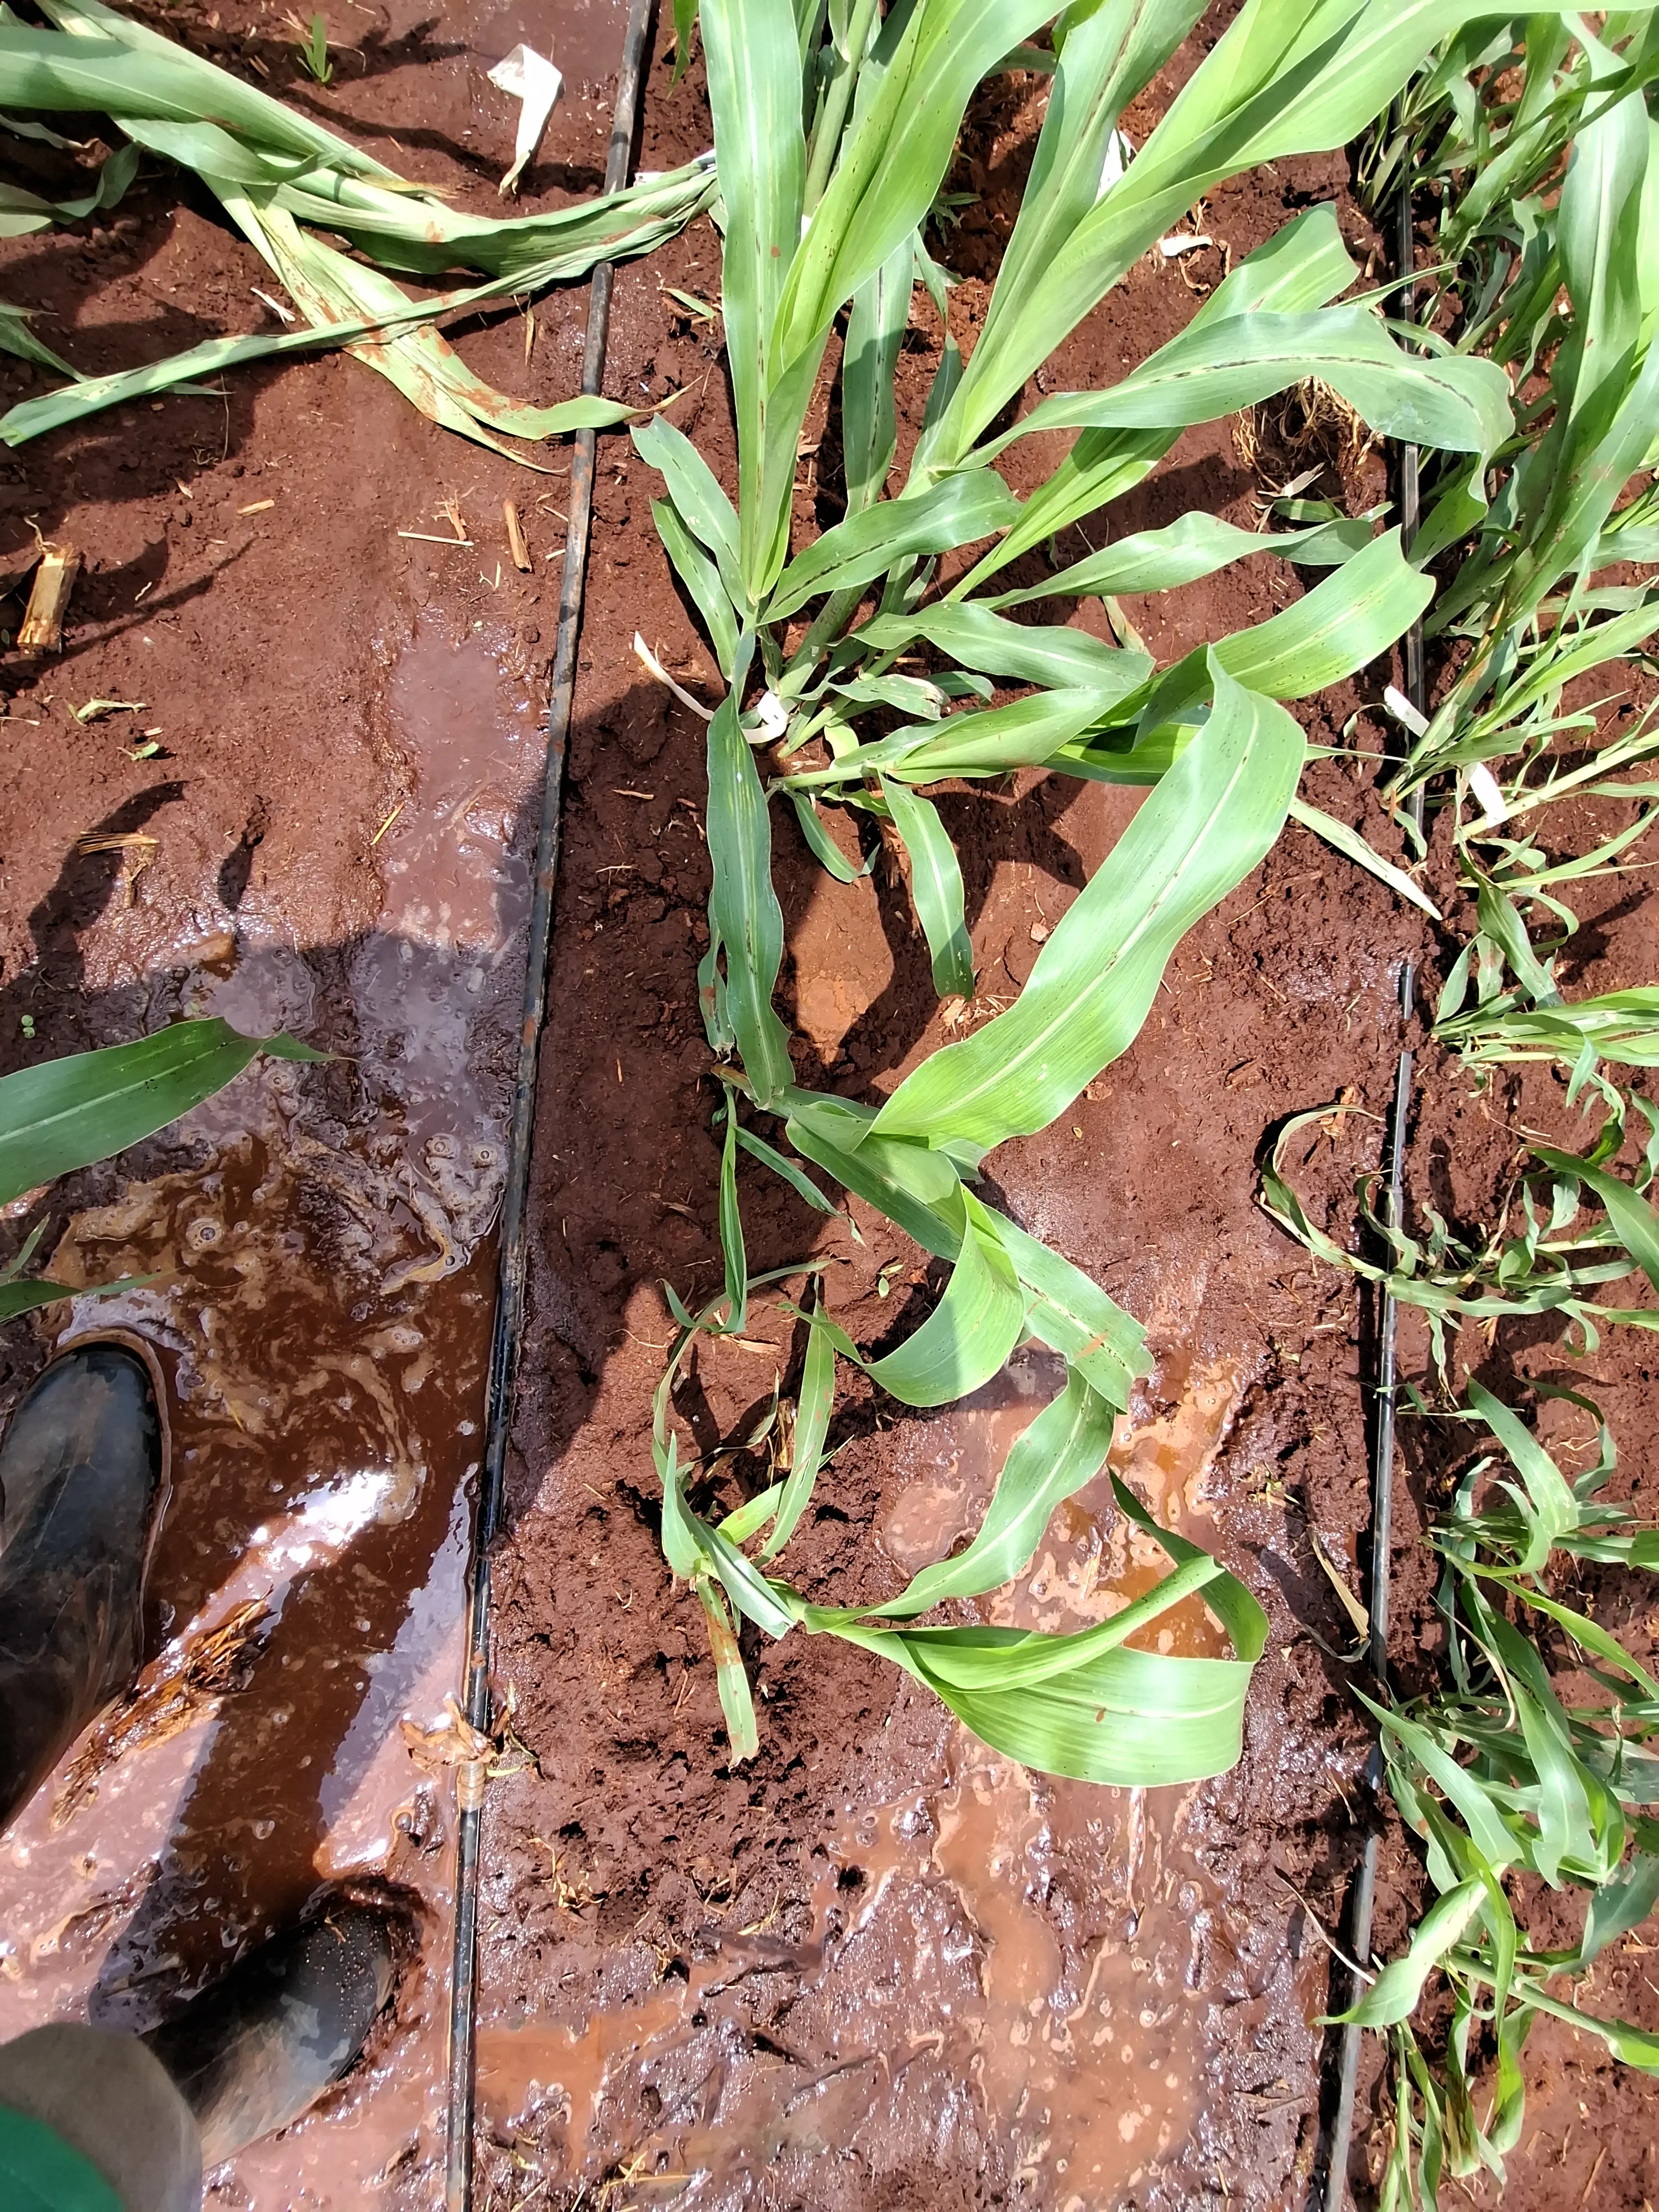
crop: sorghum
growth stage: vegetative
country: Kenya
